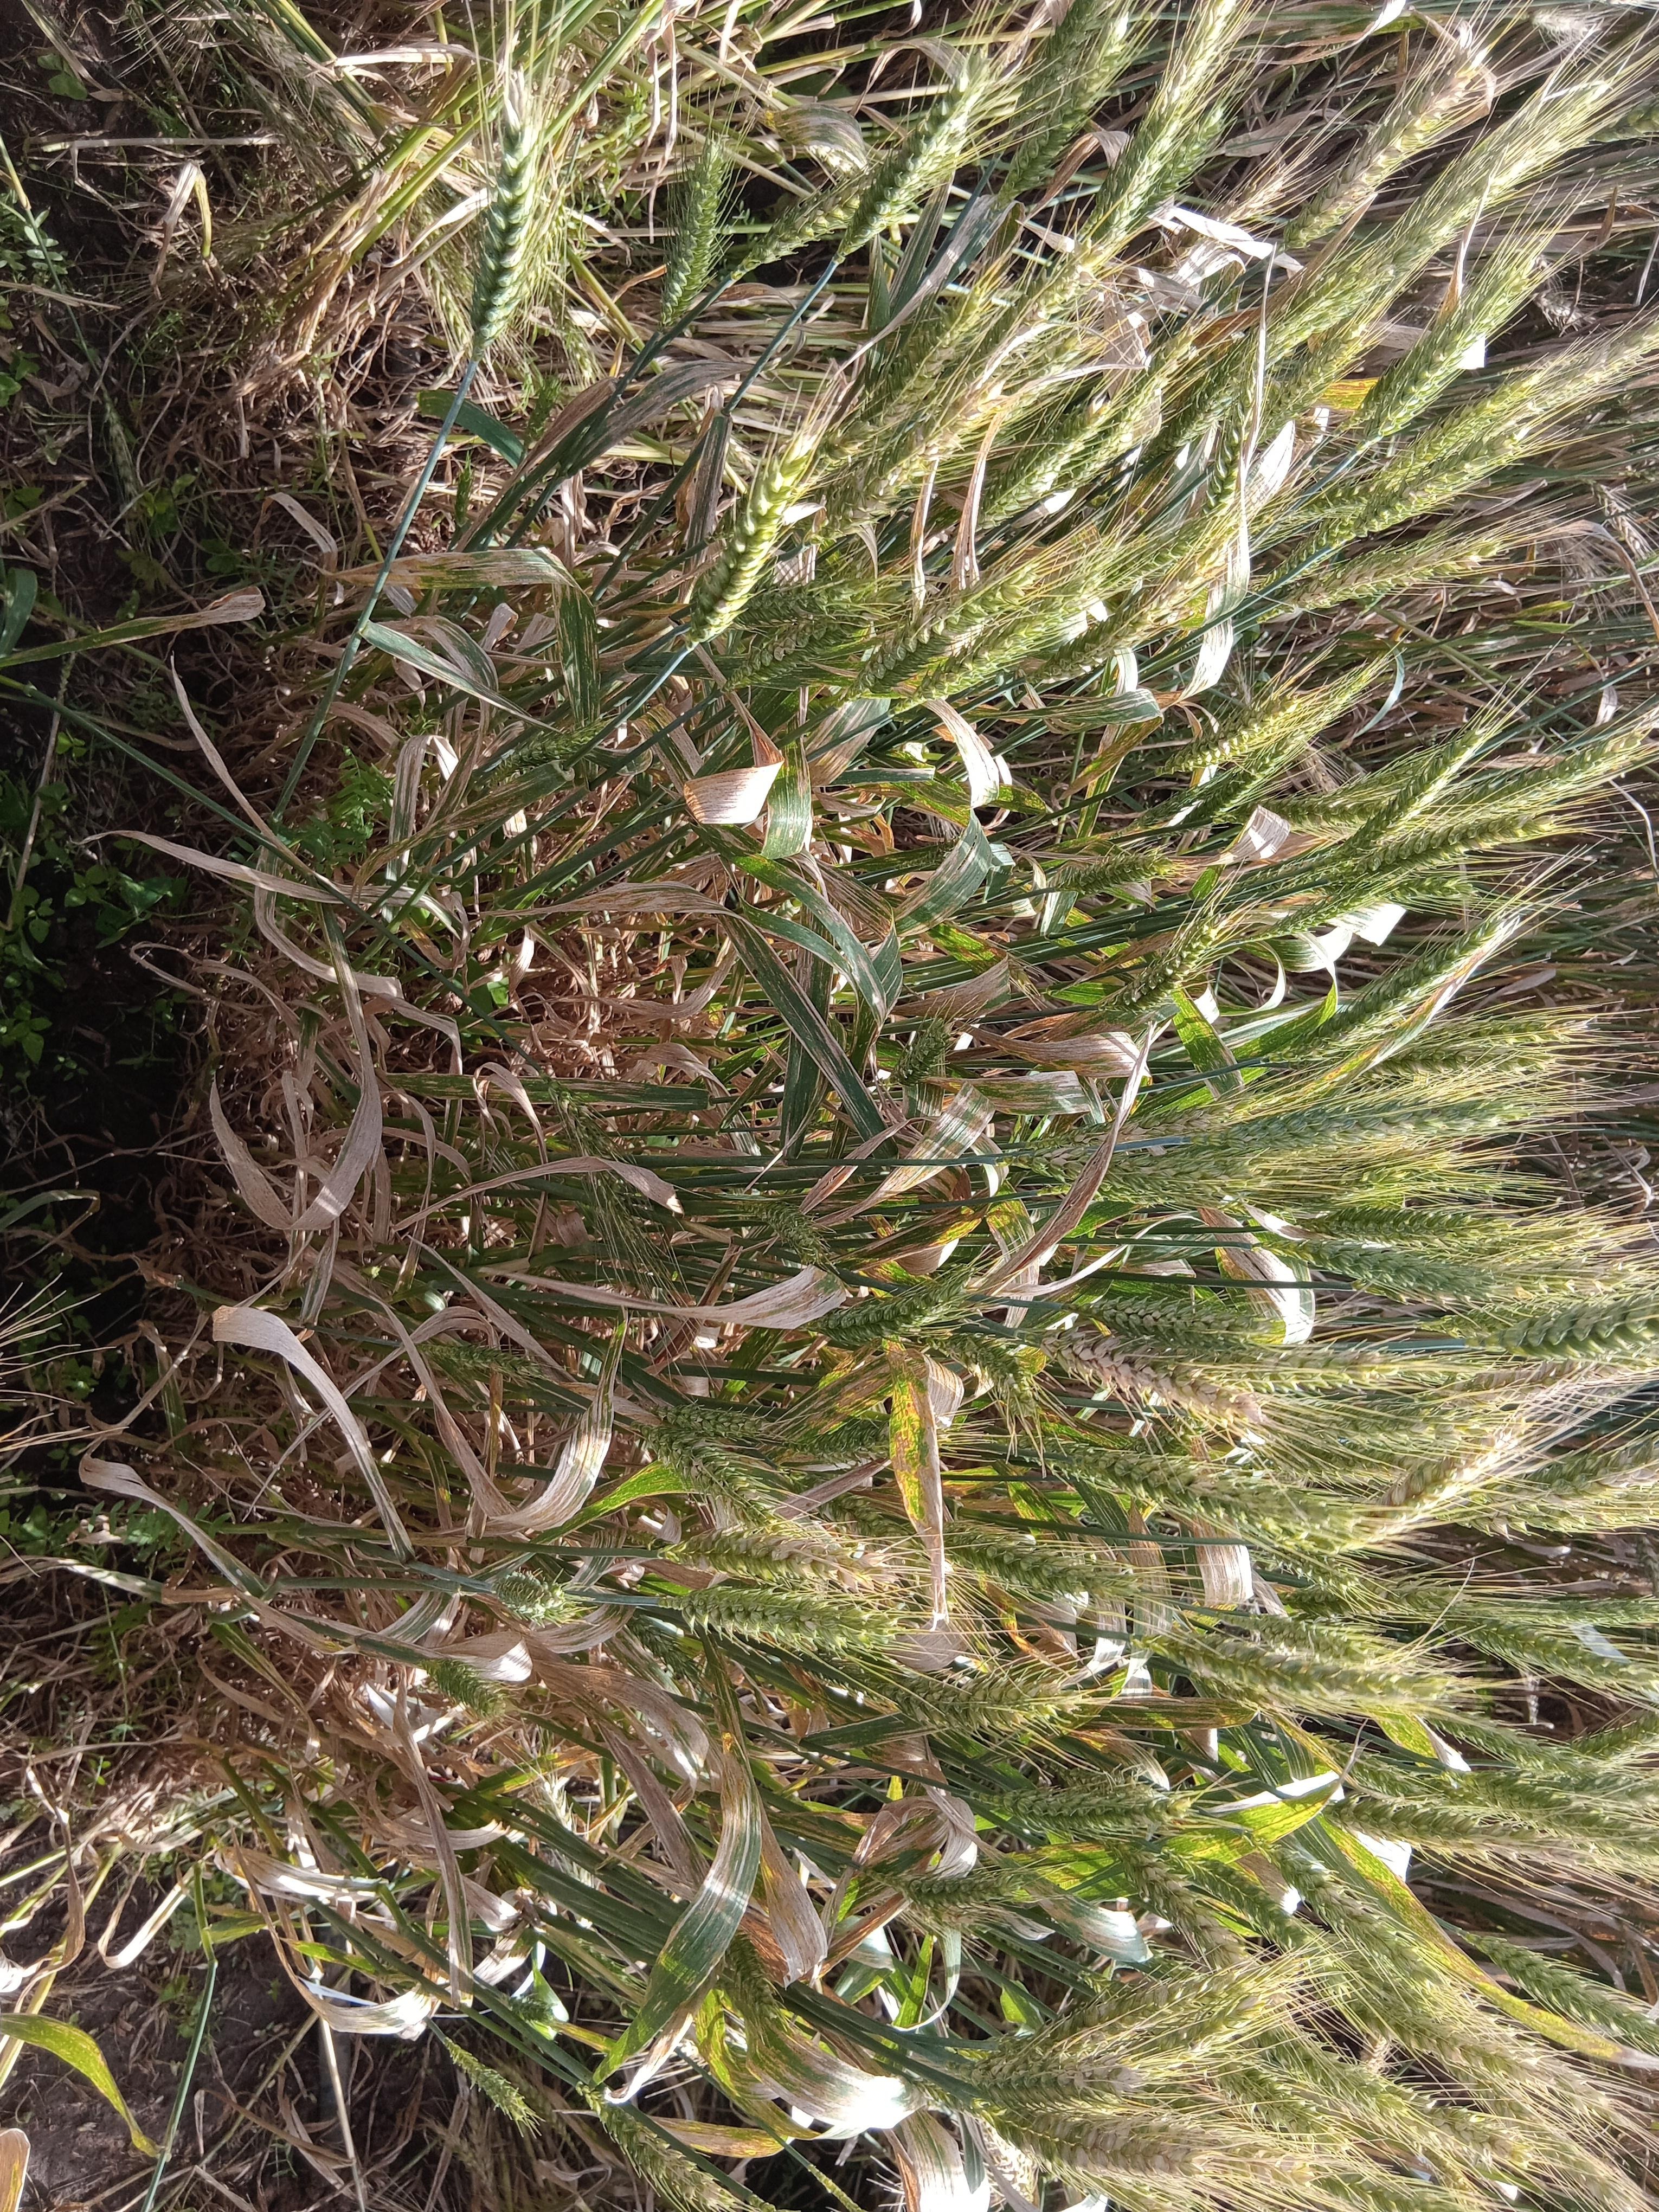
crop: wheat
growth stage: maturity
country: Kenya
